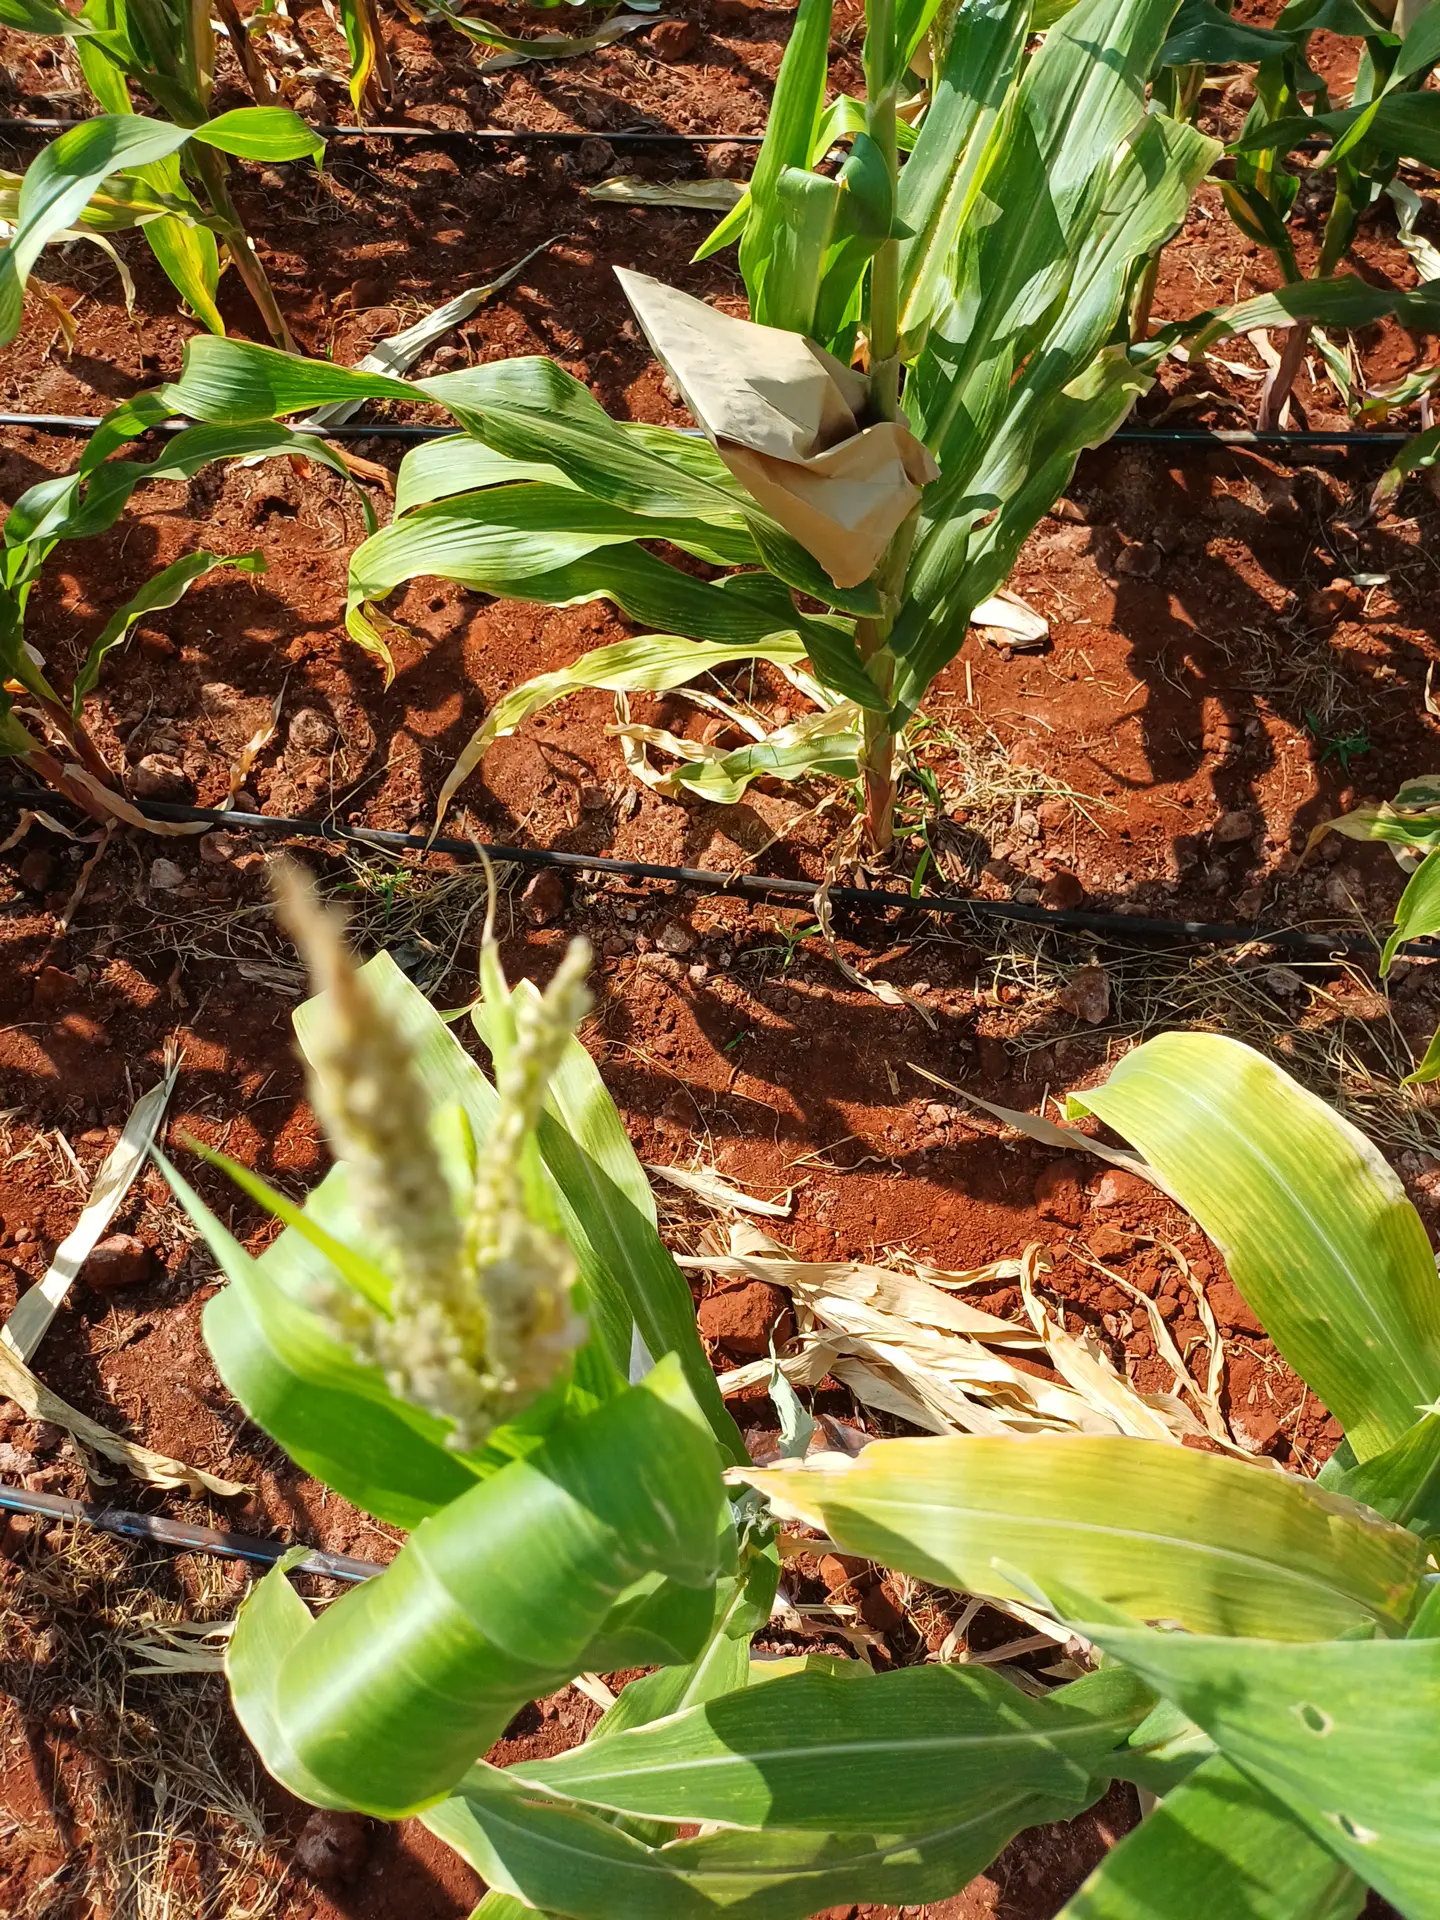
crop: maize
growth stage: flowering
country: Kenya
